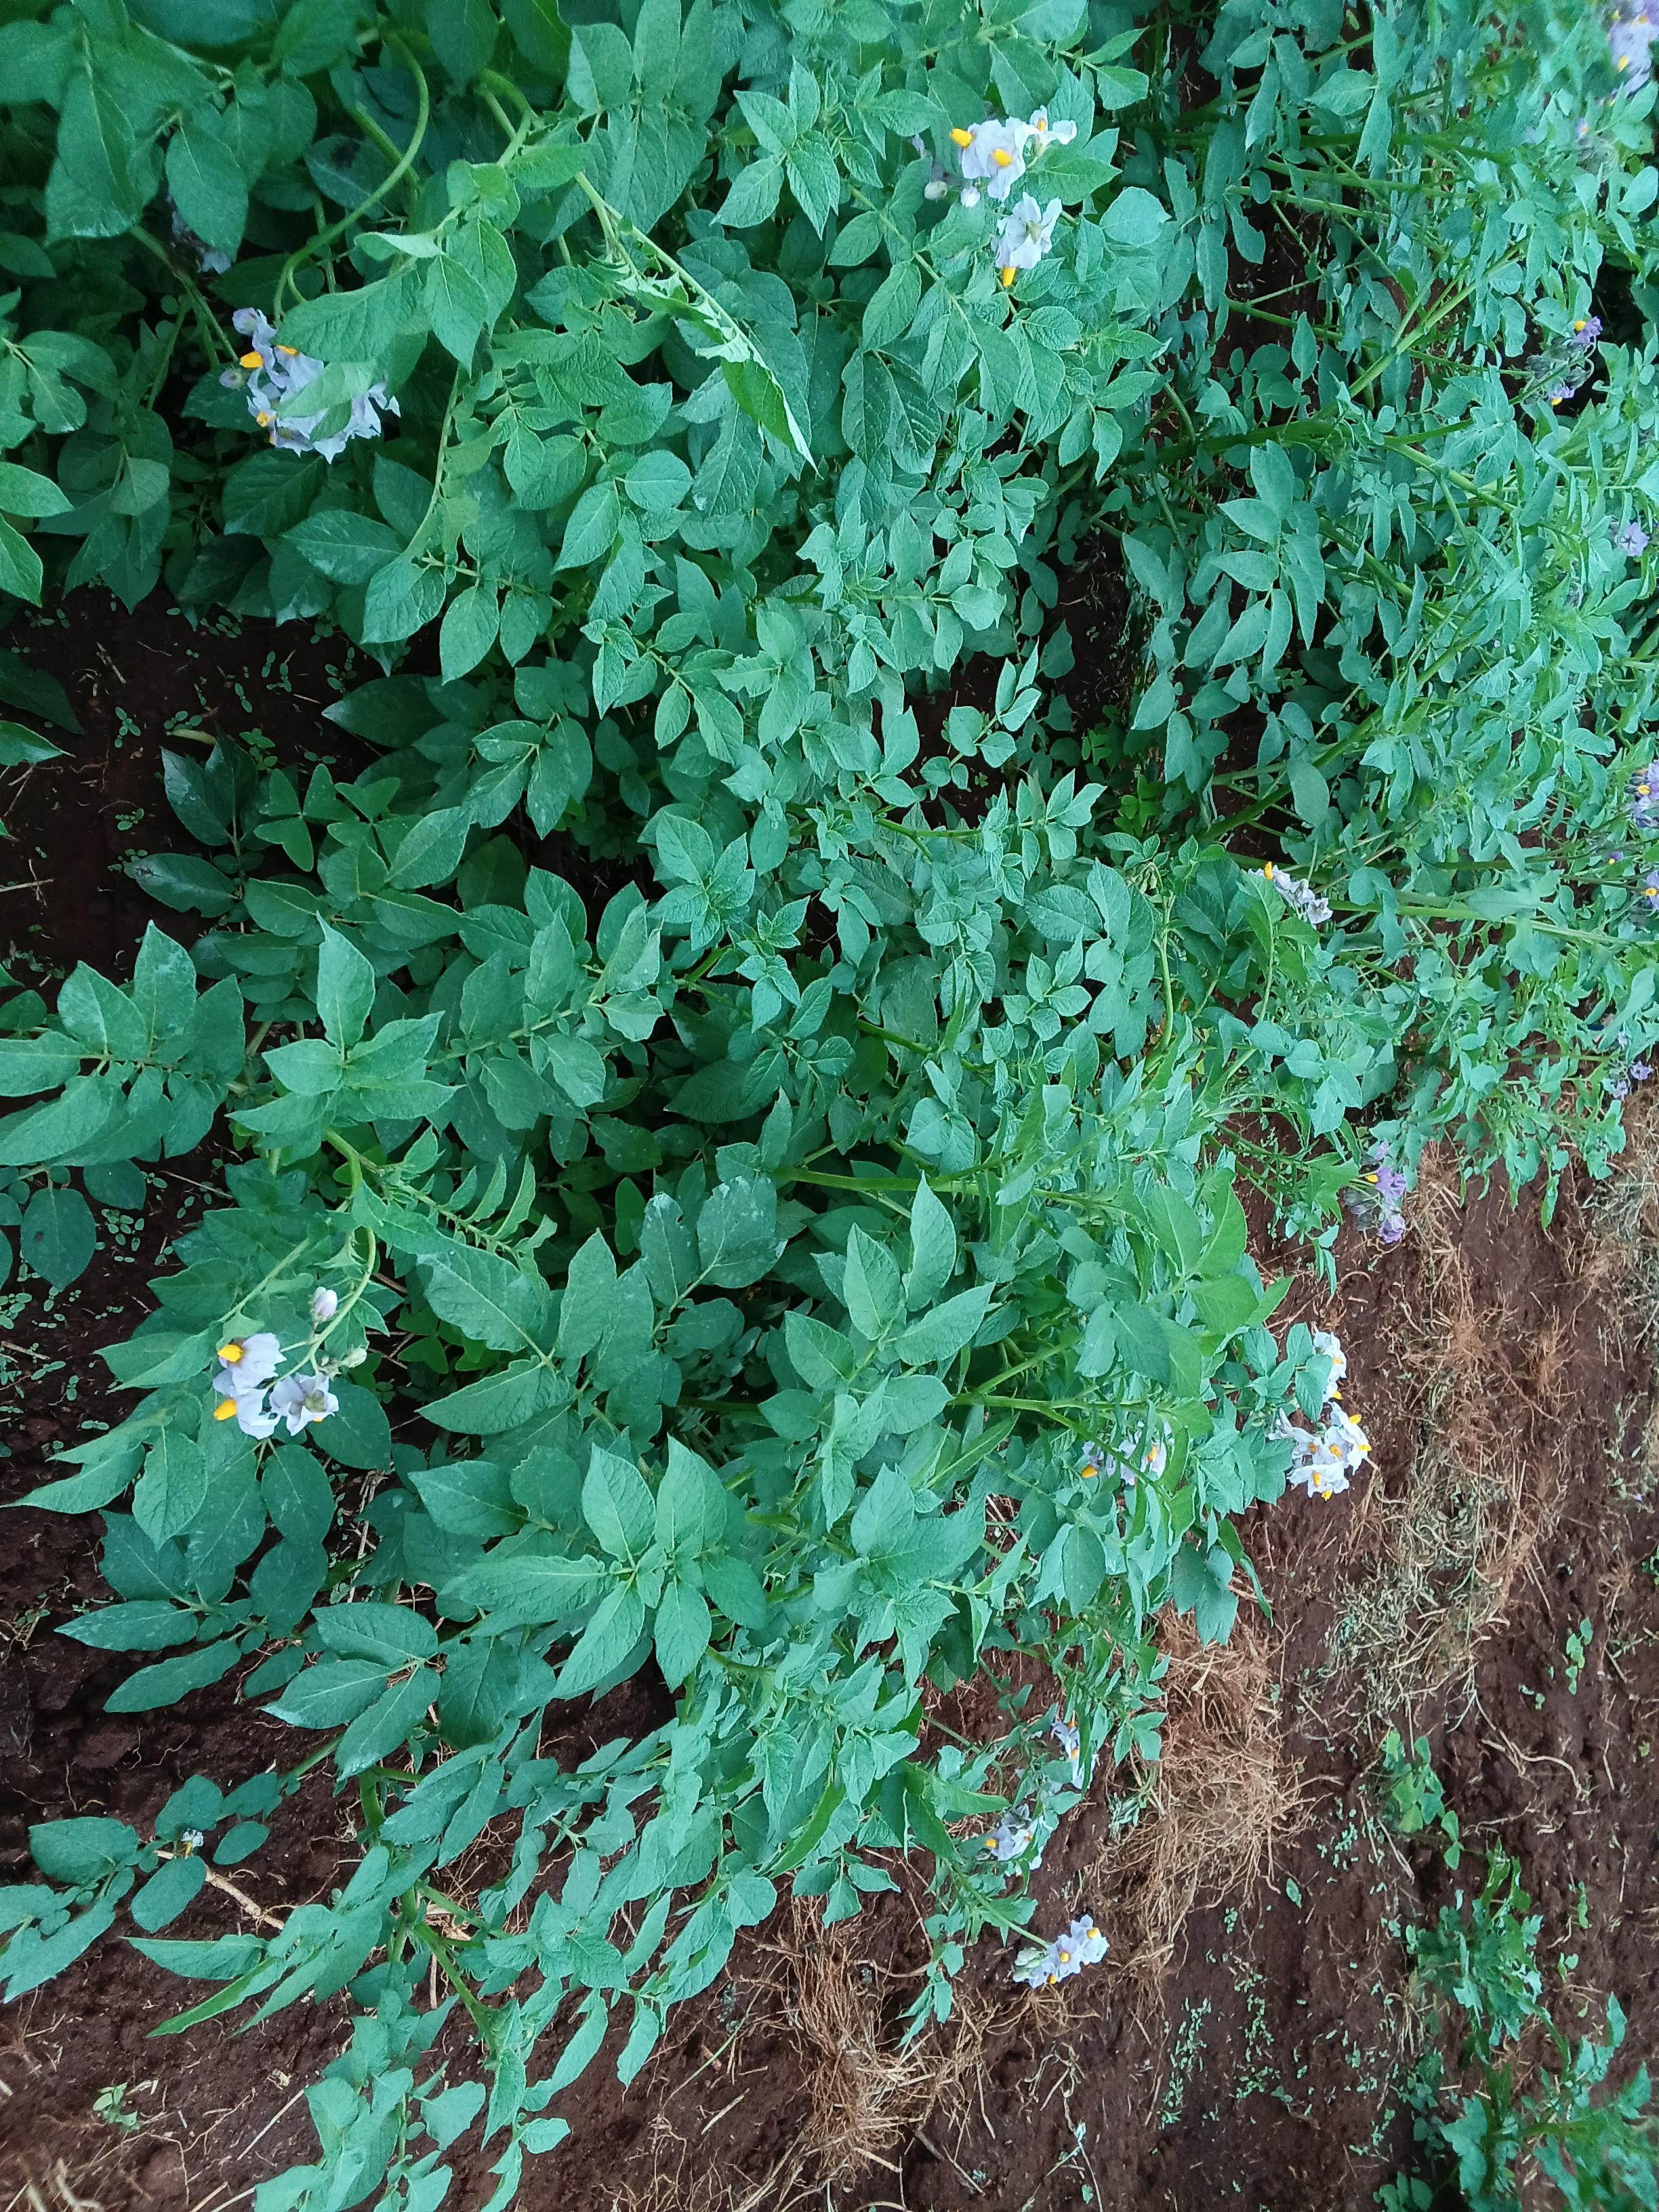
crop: potato
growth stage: flowering
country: Kenya
